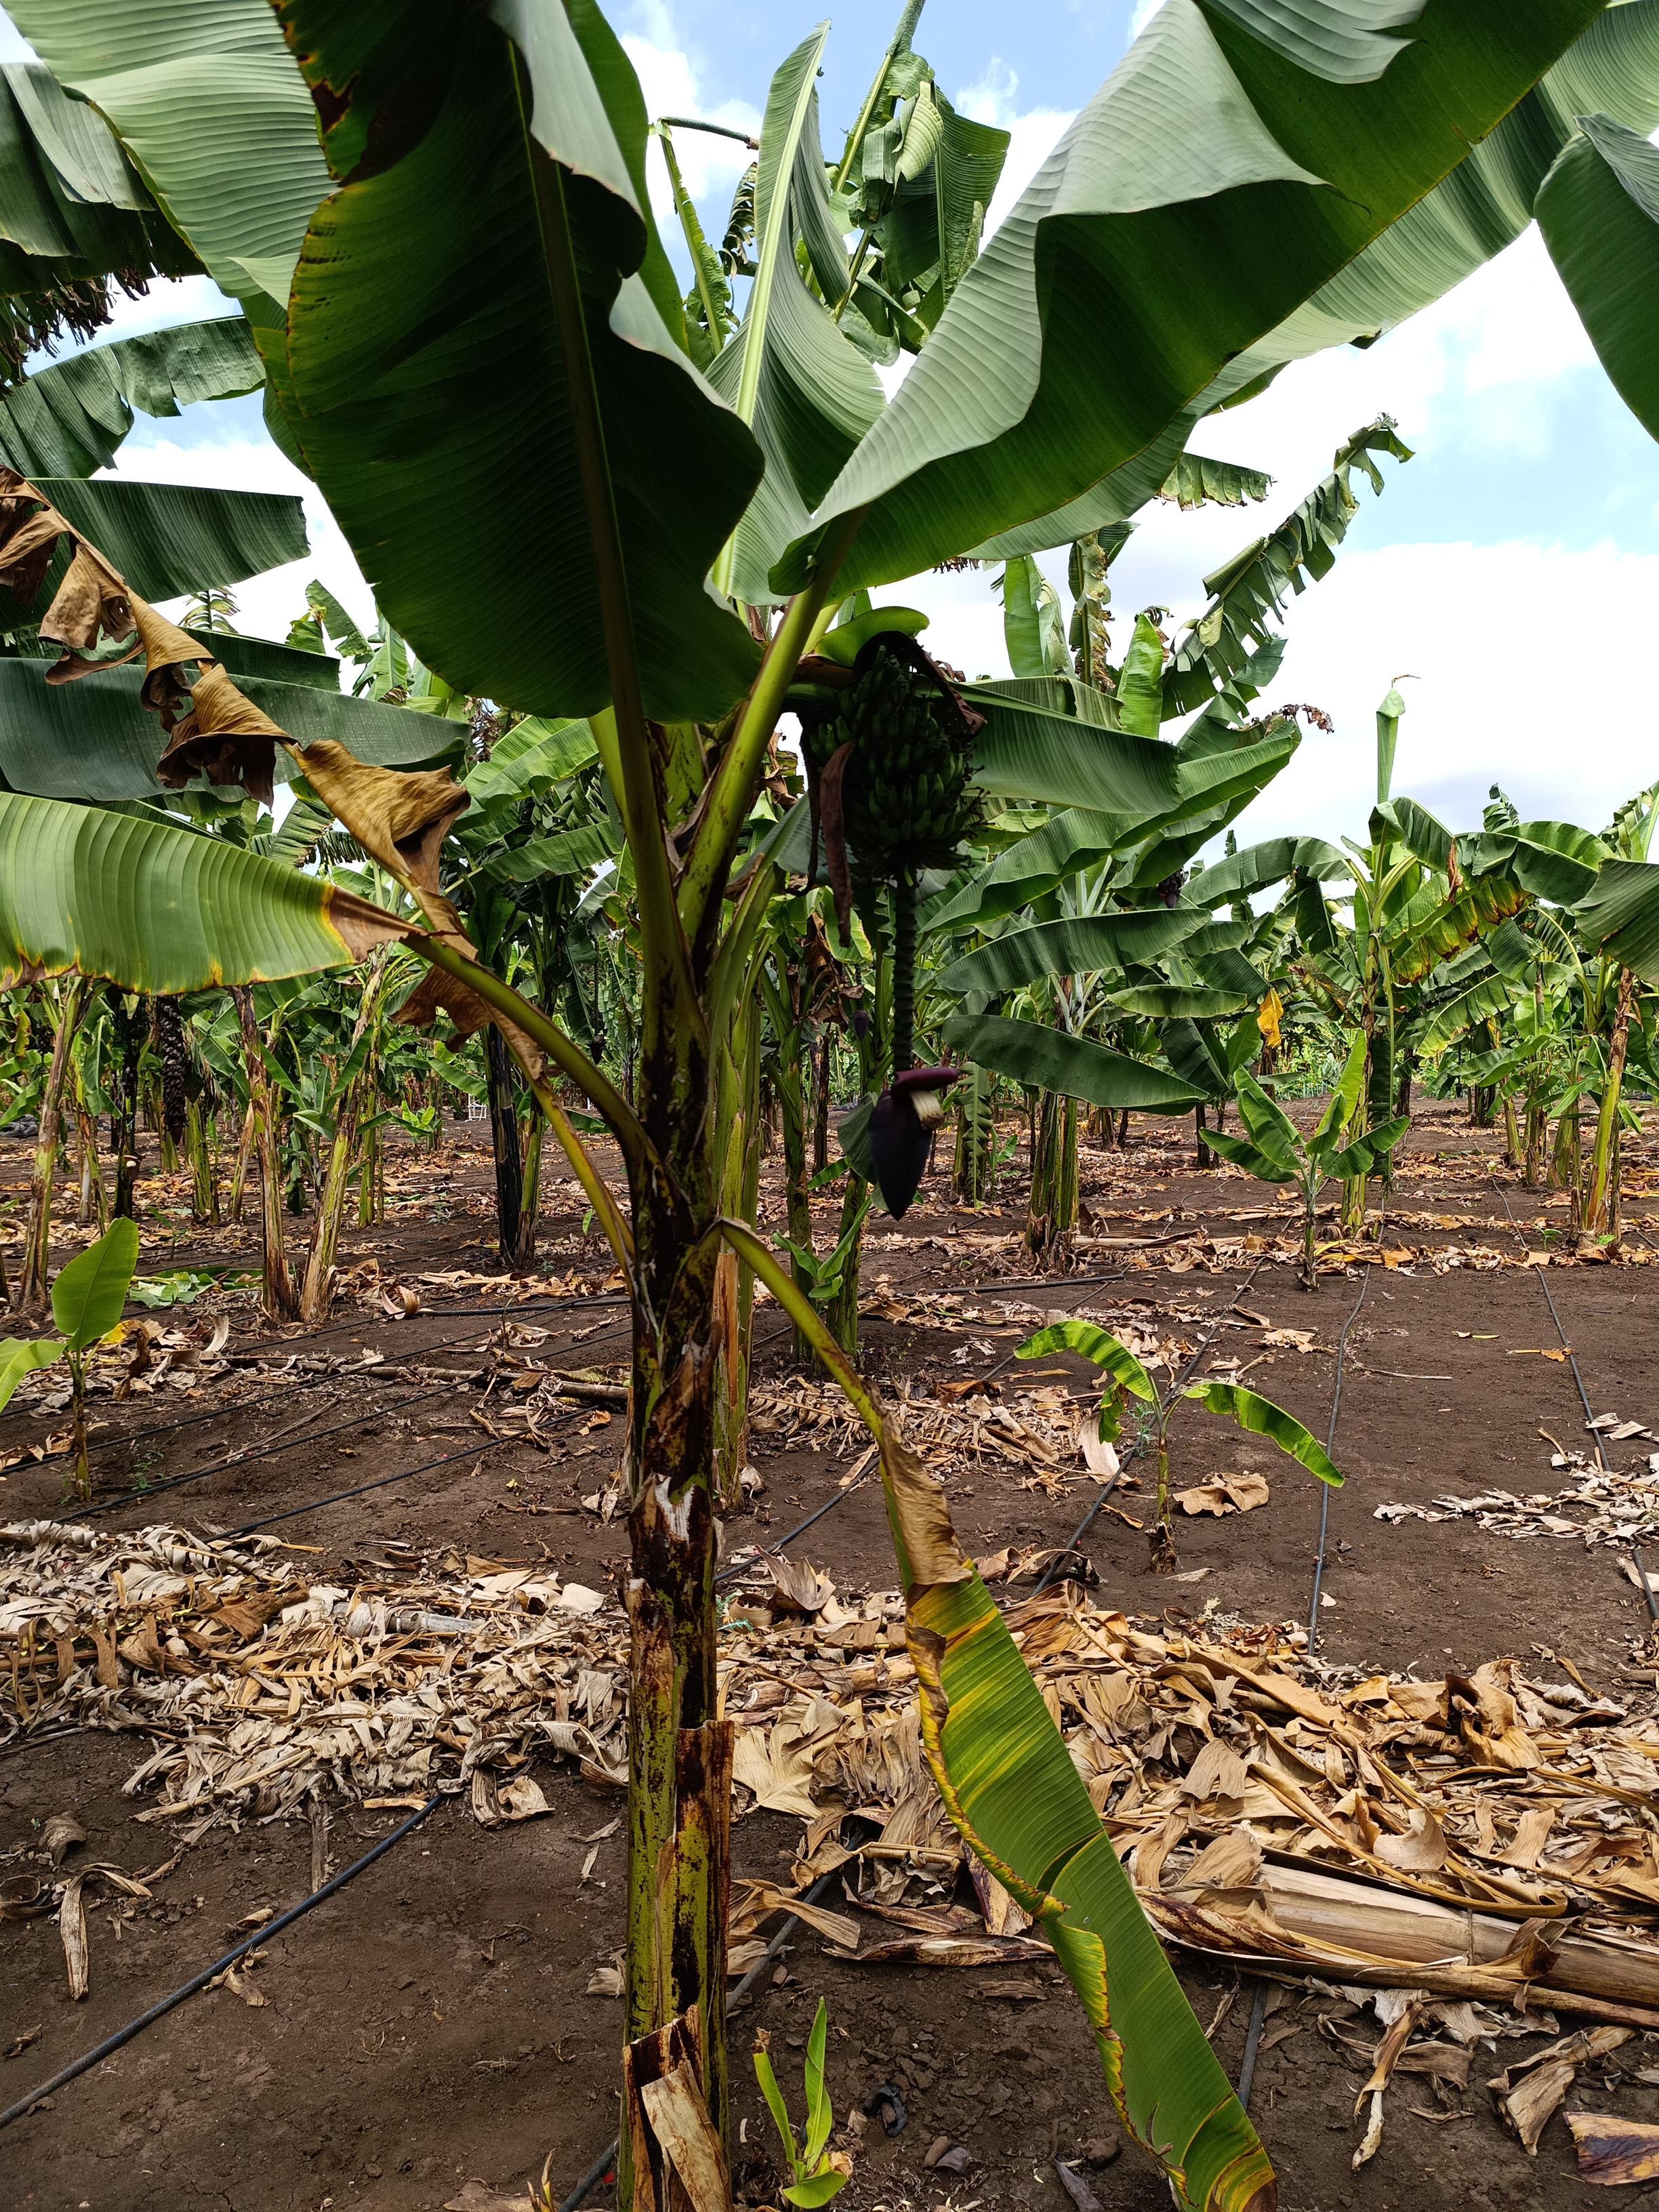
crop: banana
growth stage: development fruit
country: Tanzania
